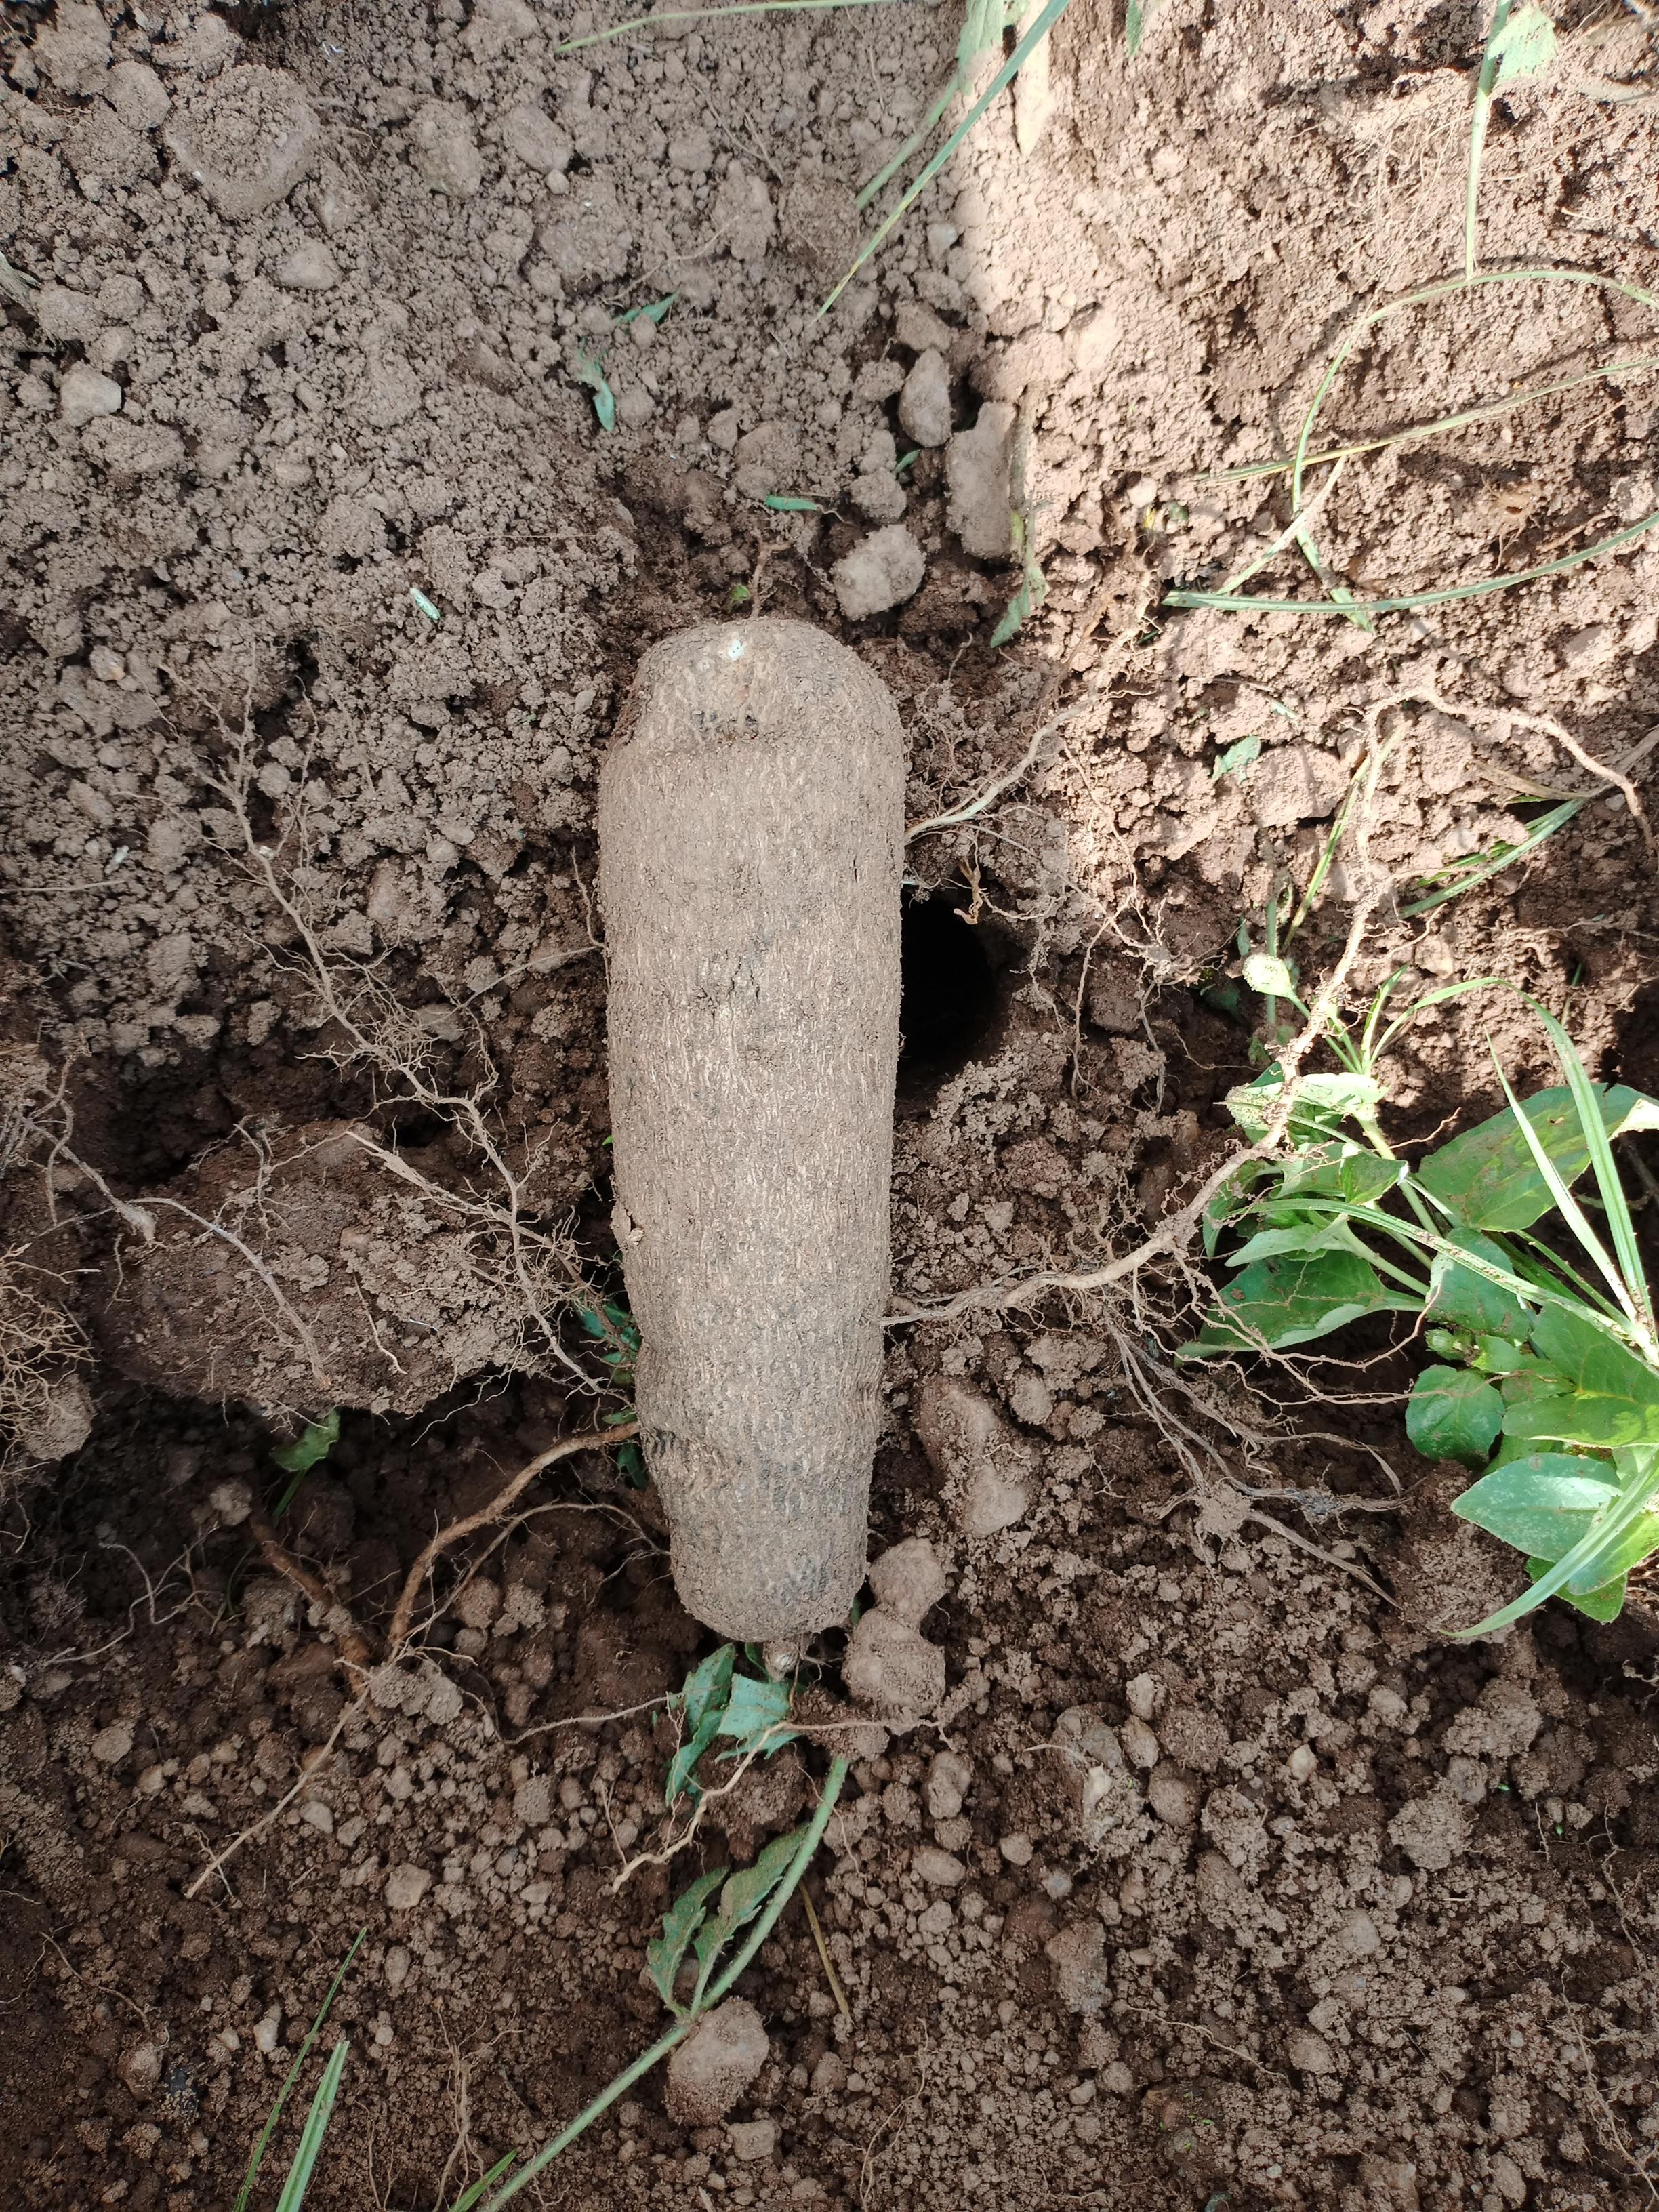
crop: yam
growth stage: harvest
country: Nigeria
